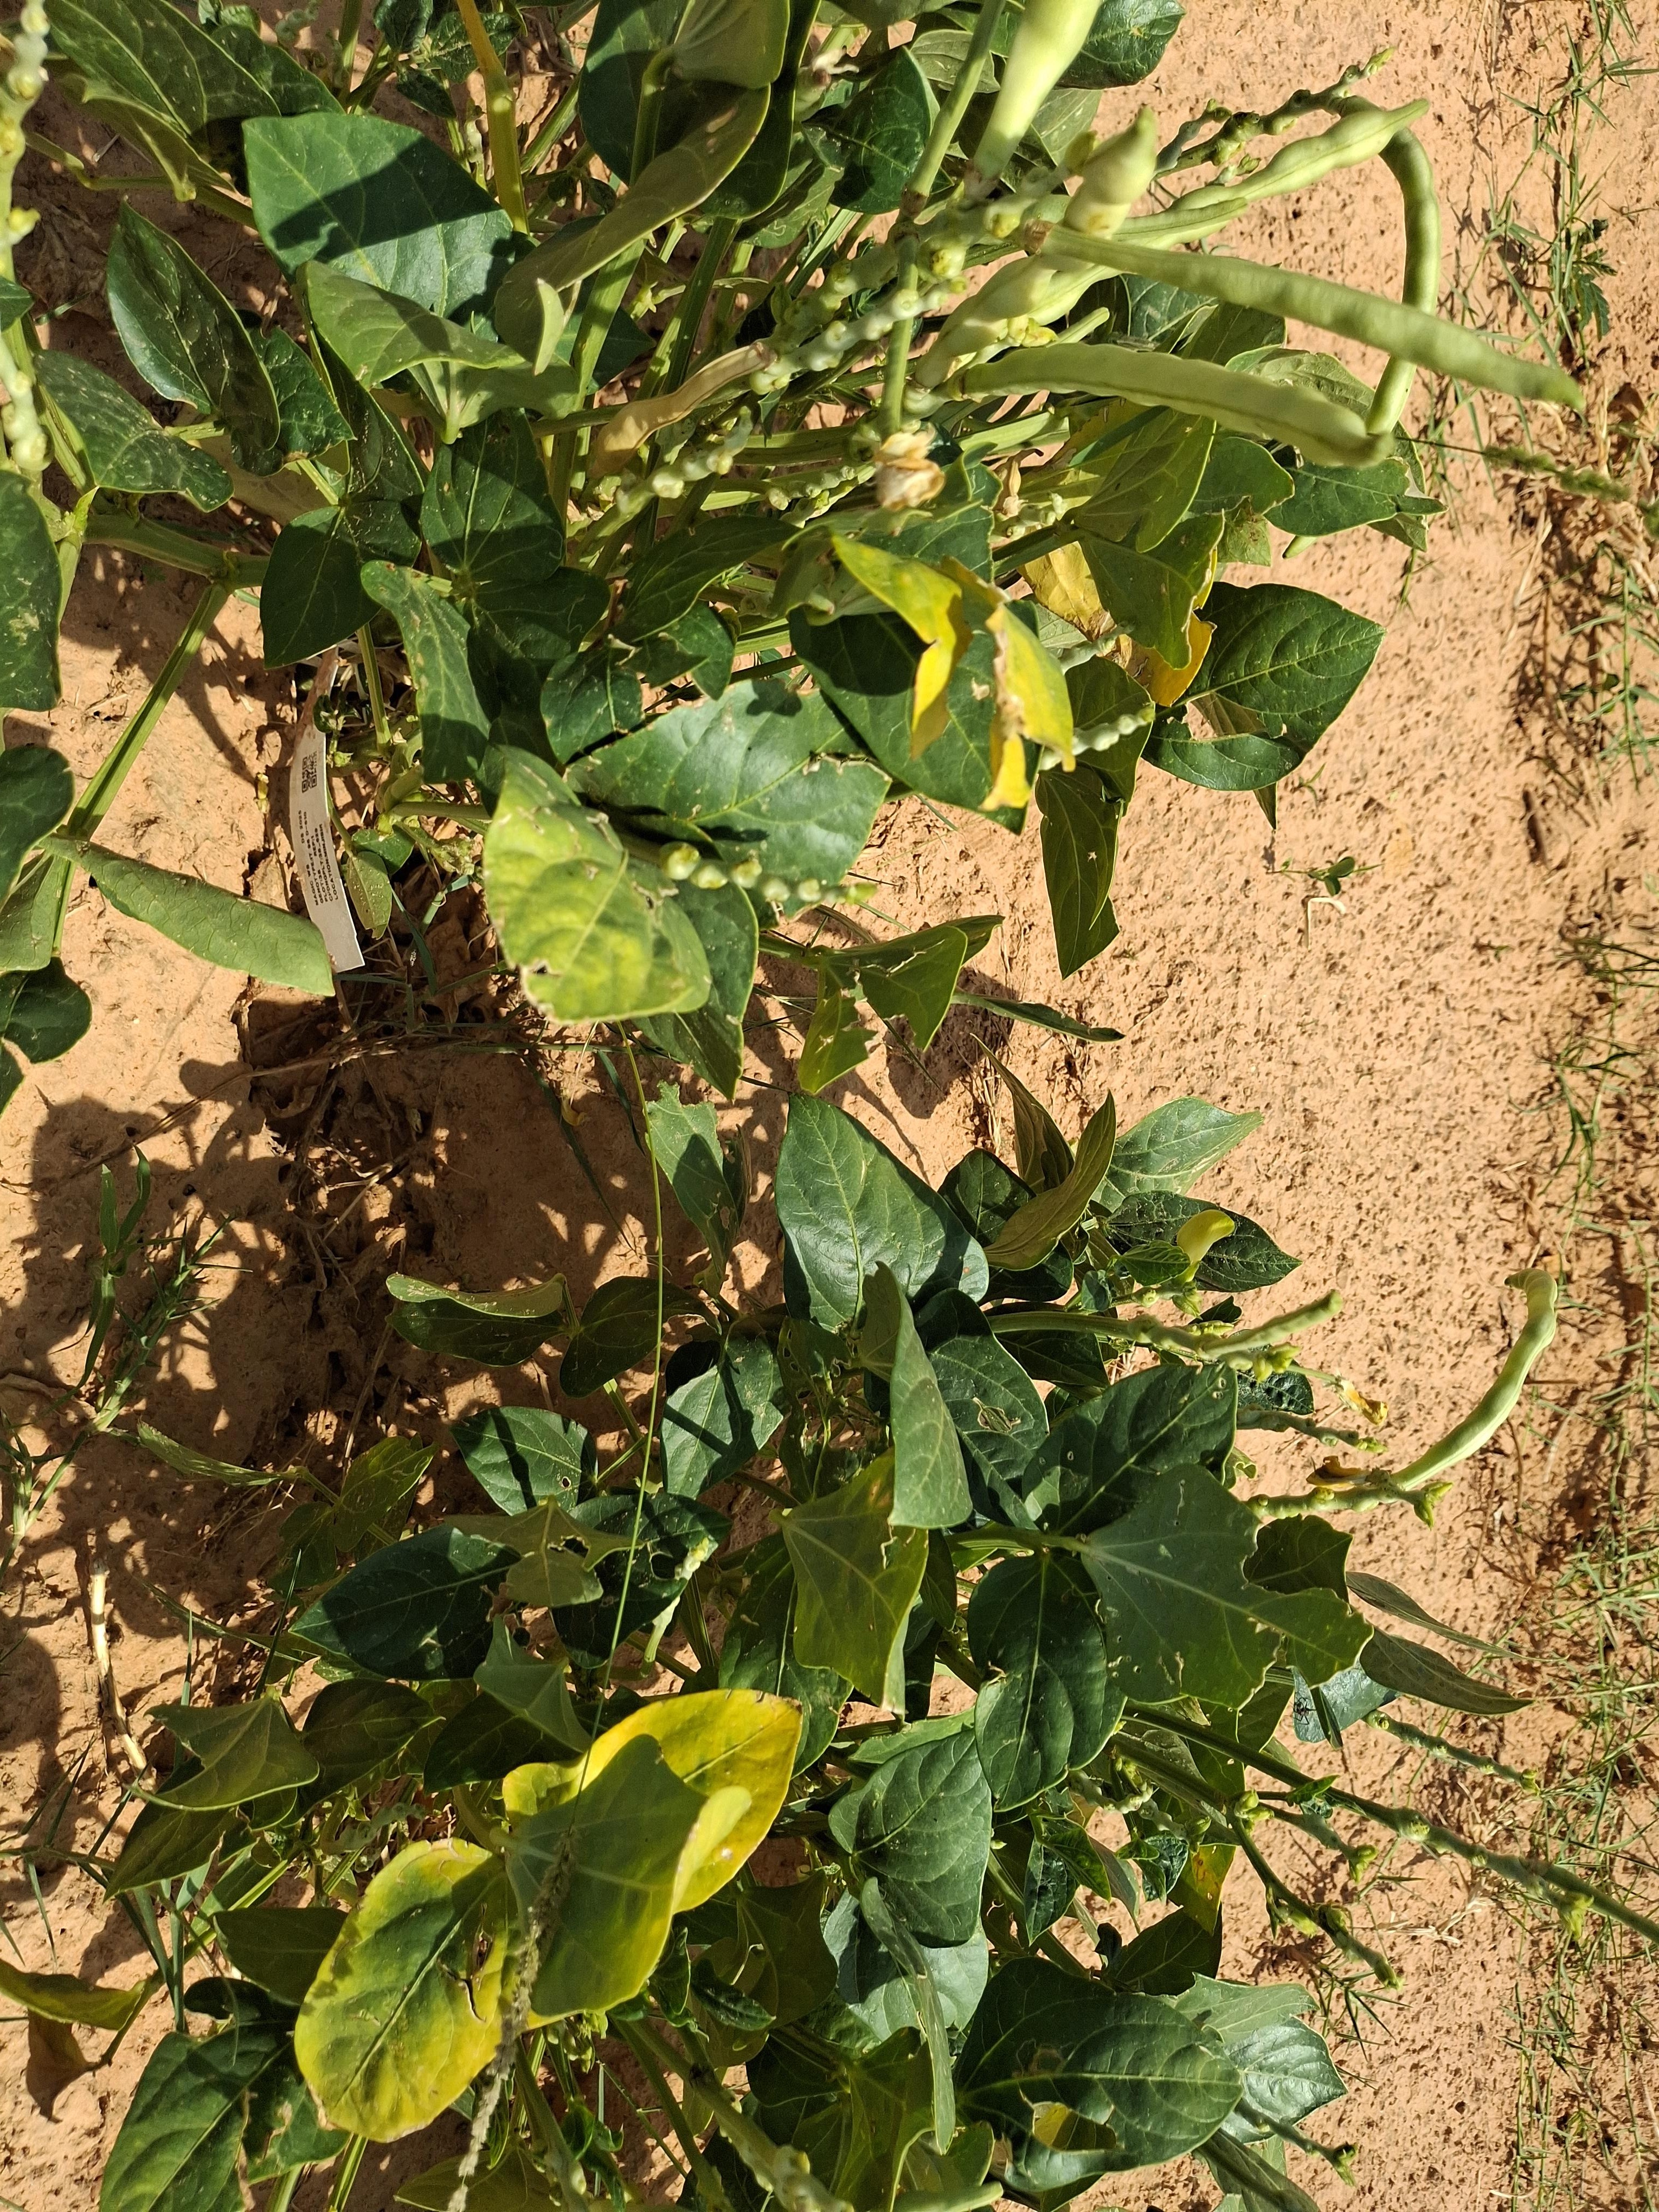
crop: cowpea
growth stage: harvest maturity
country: Nigeria
